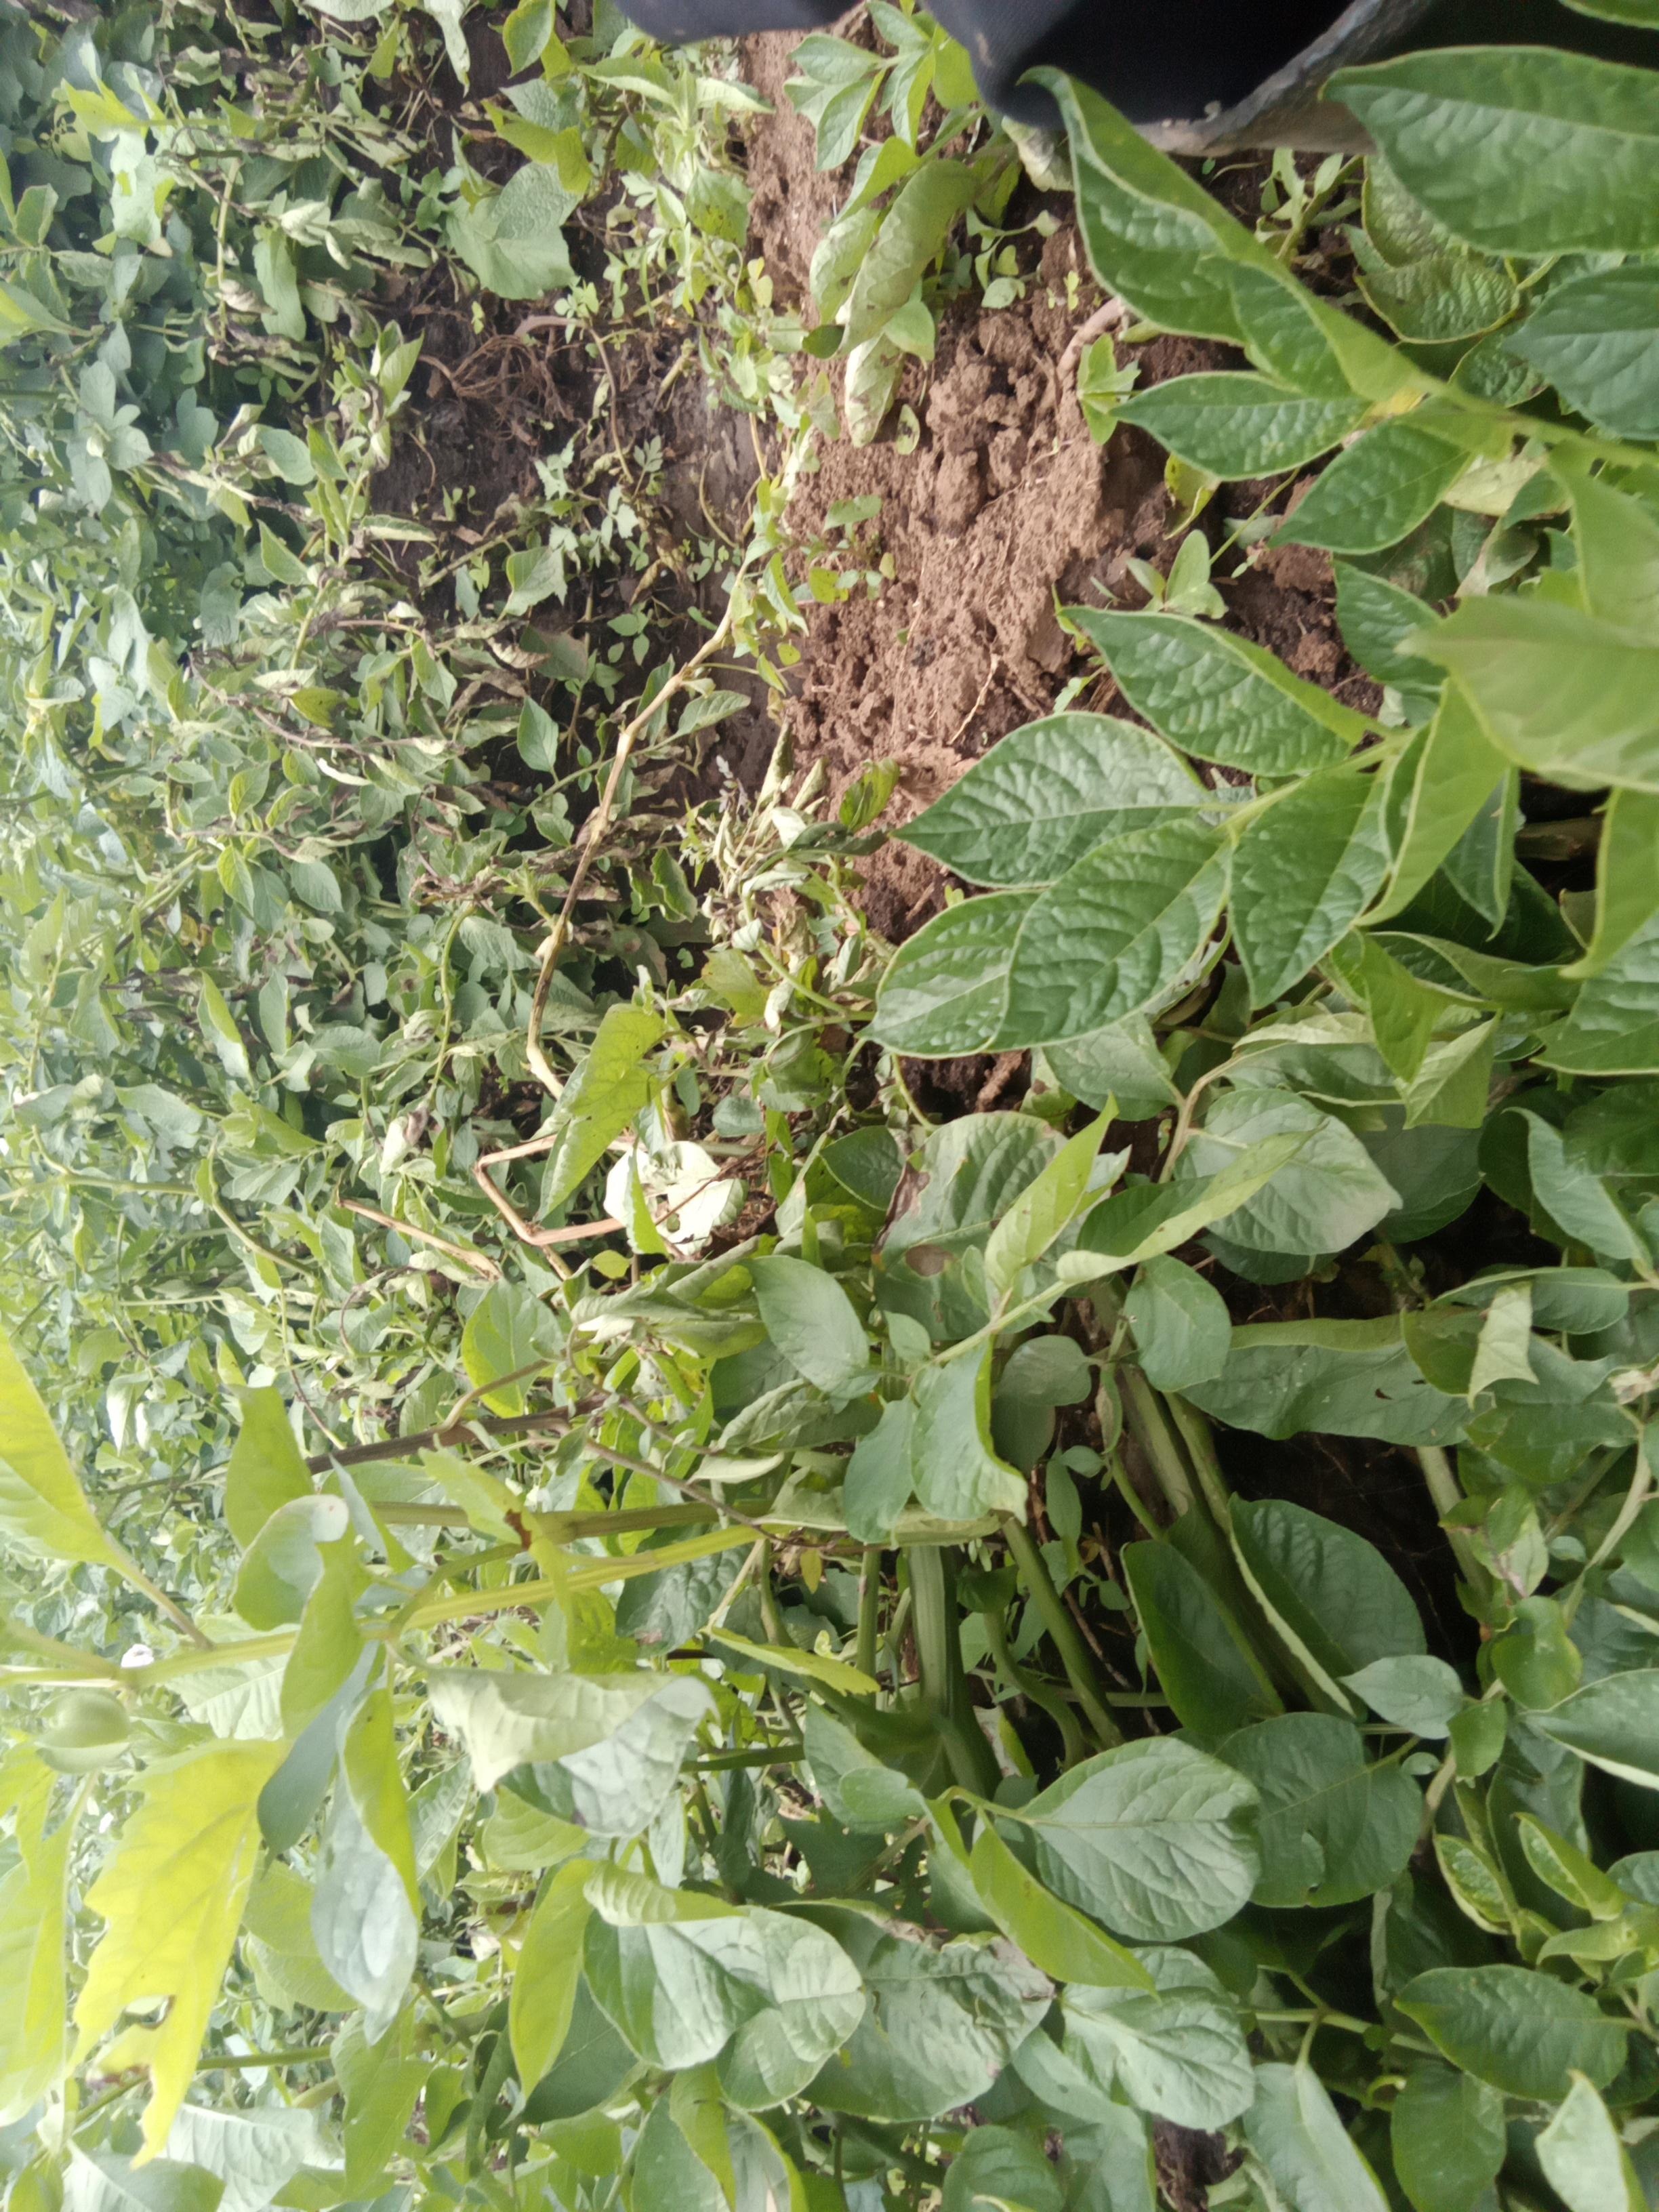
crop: potato
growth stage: vegetative
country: Kenya
